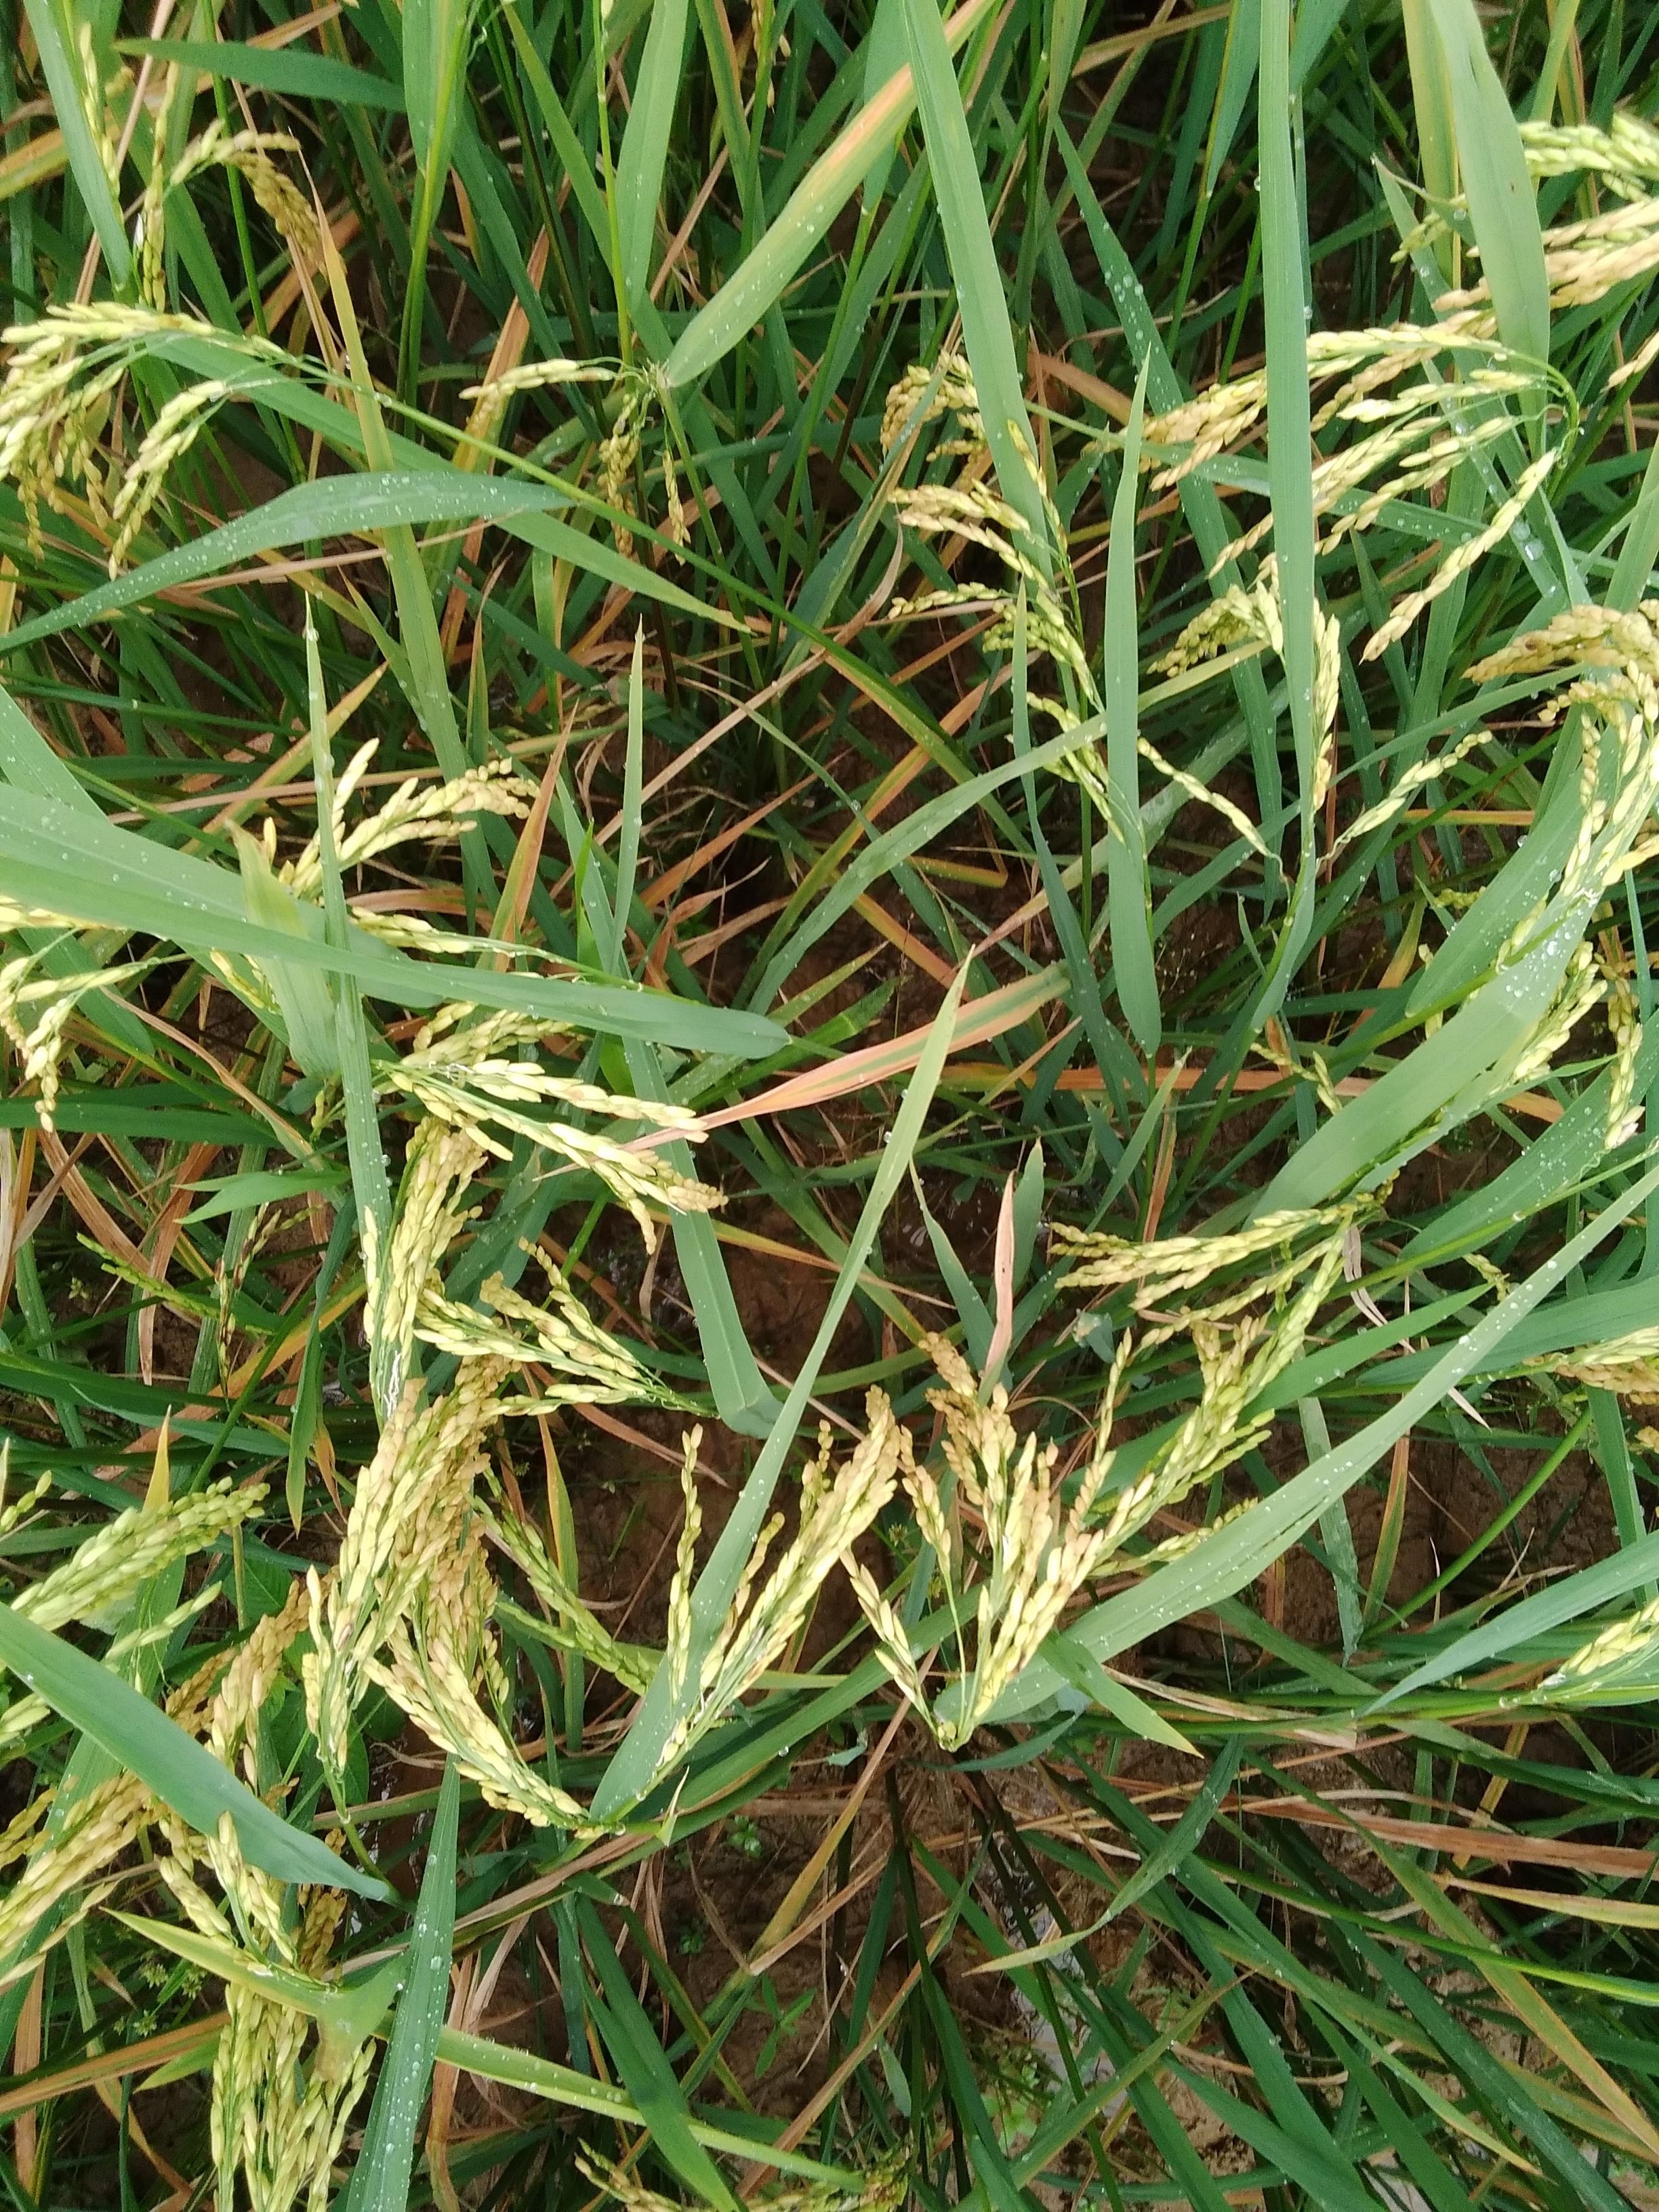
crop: rice
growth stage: ripening
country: Nigeria
